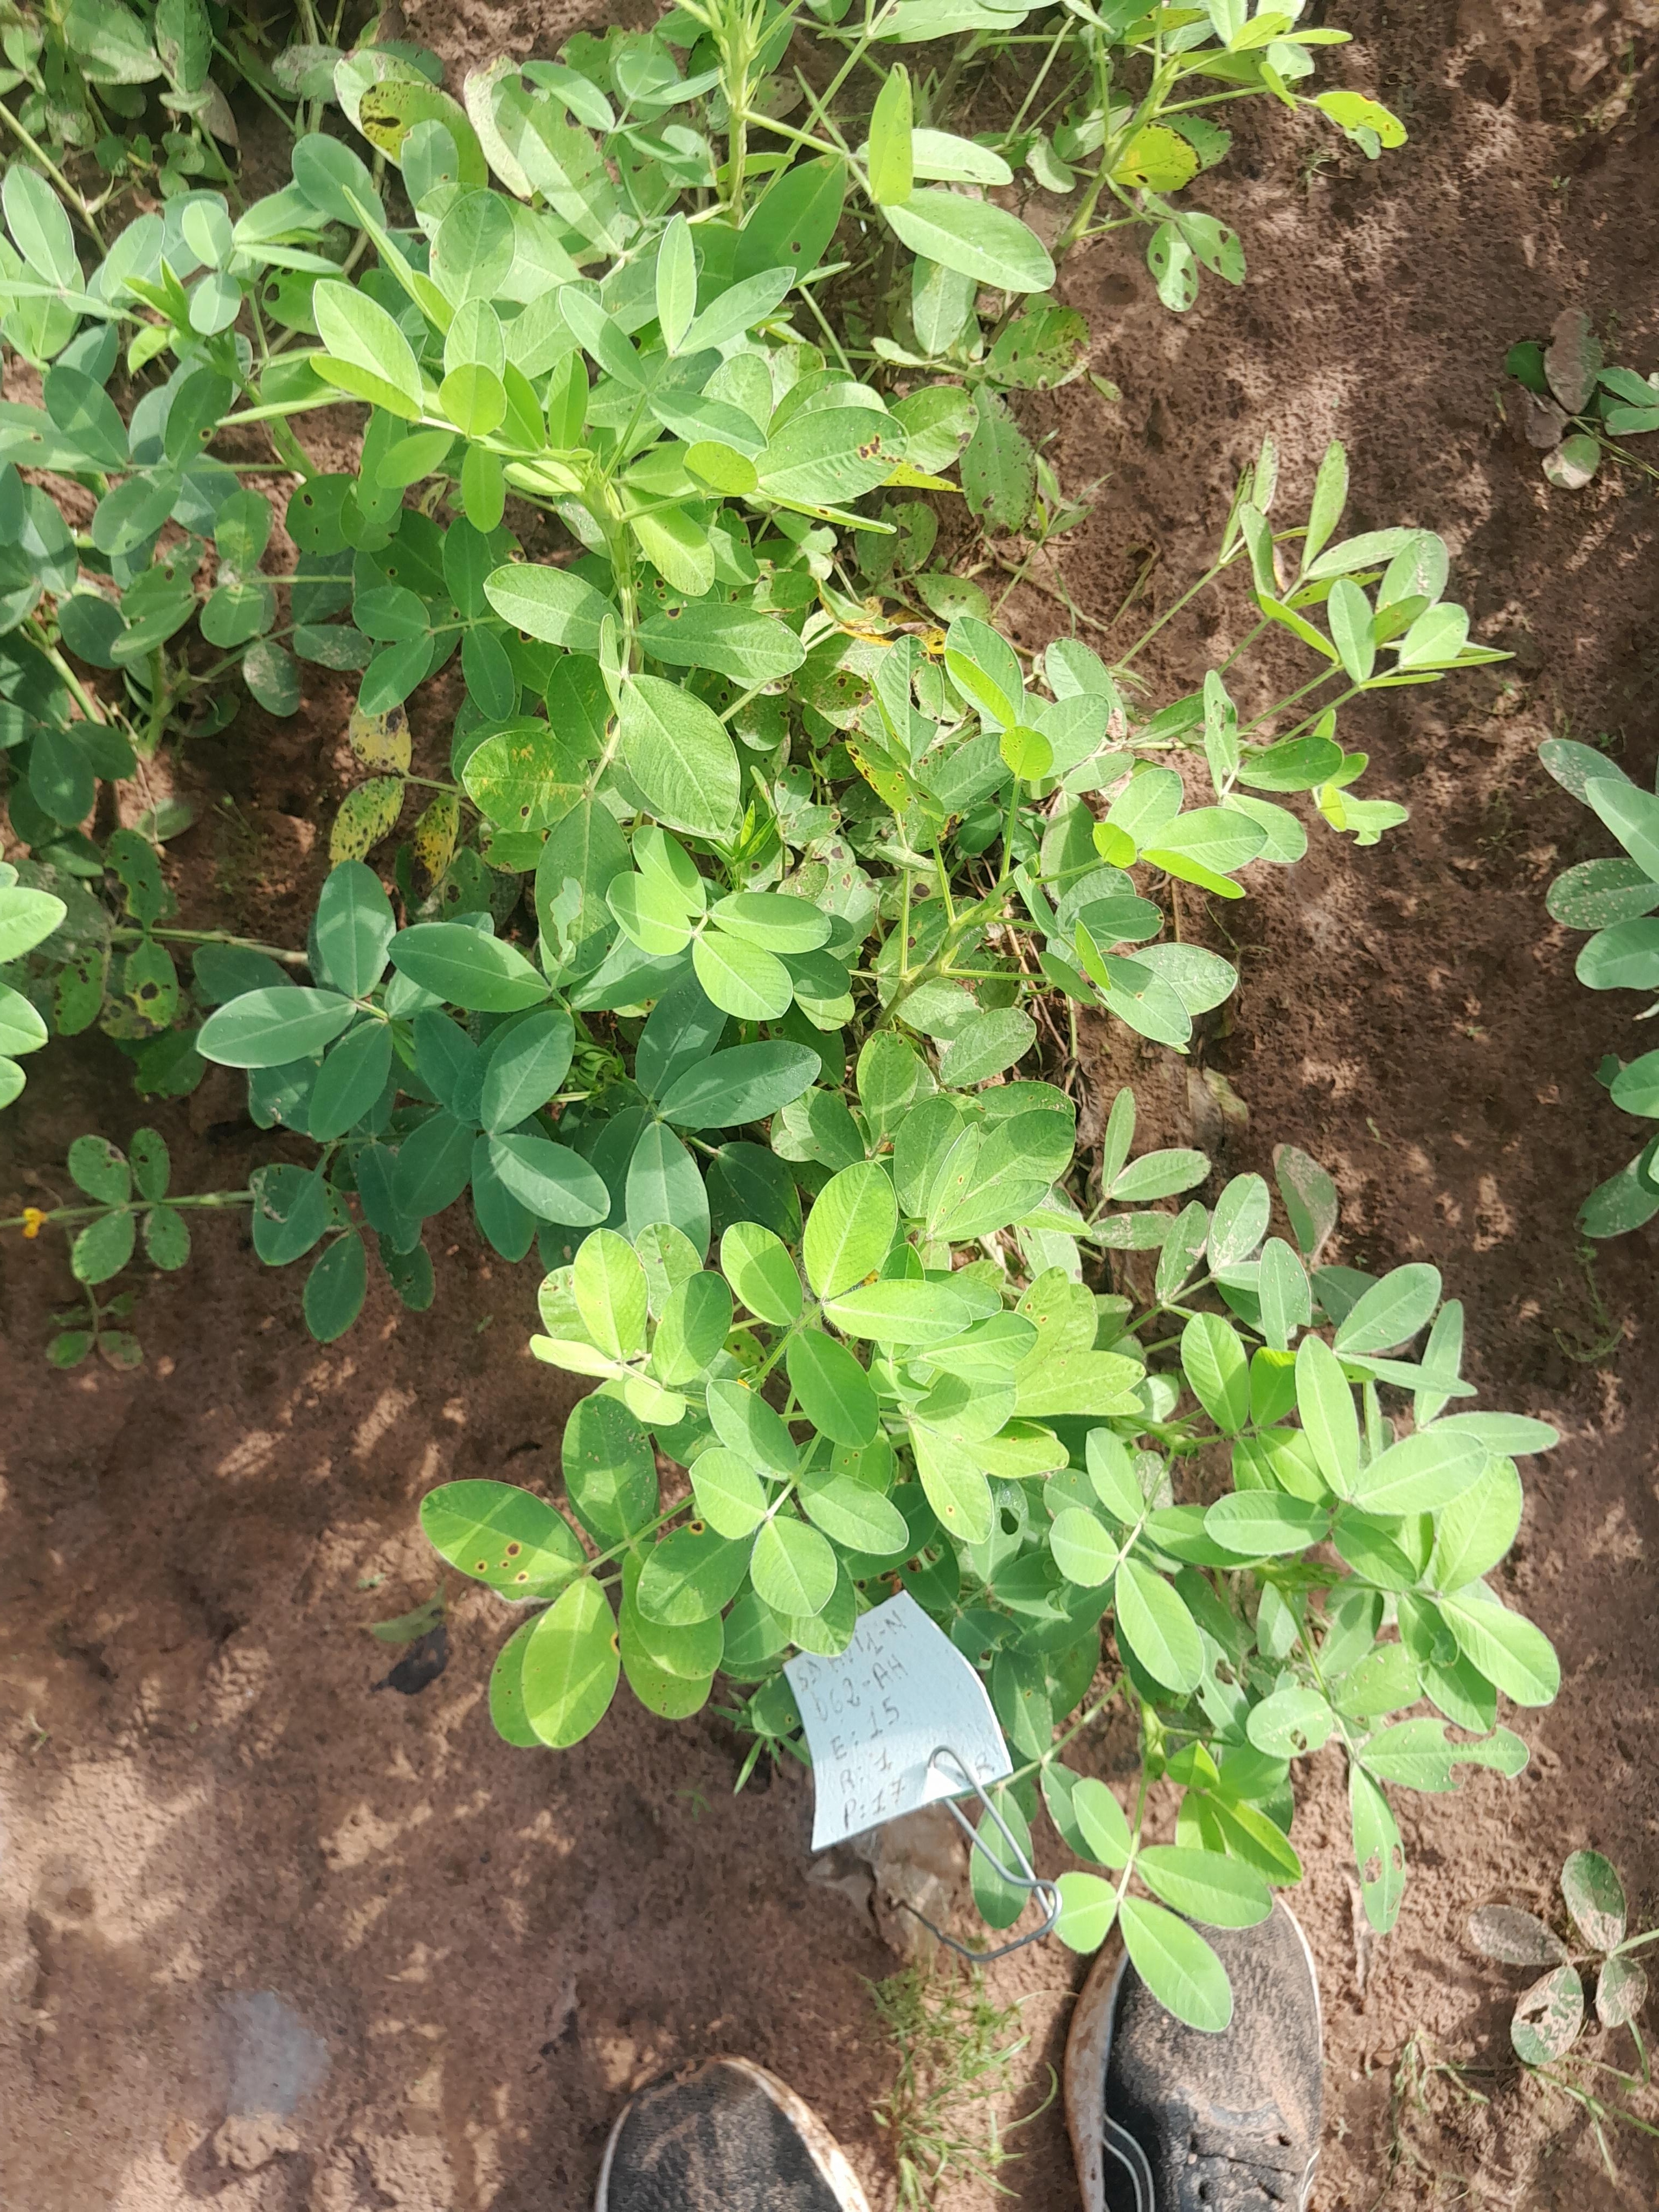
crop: groundnut
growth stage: flowering
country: Senegal
